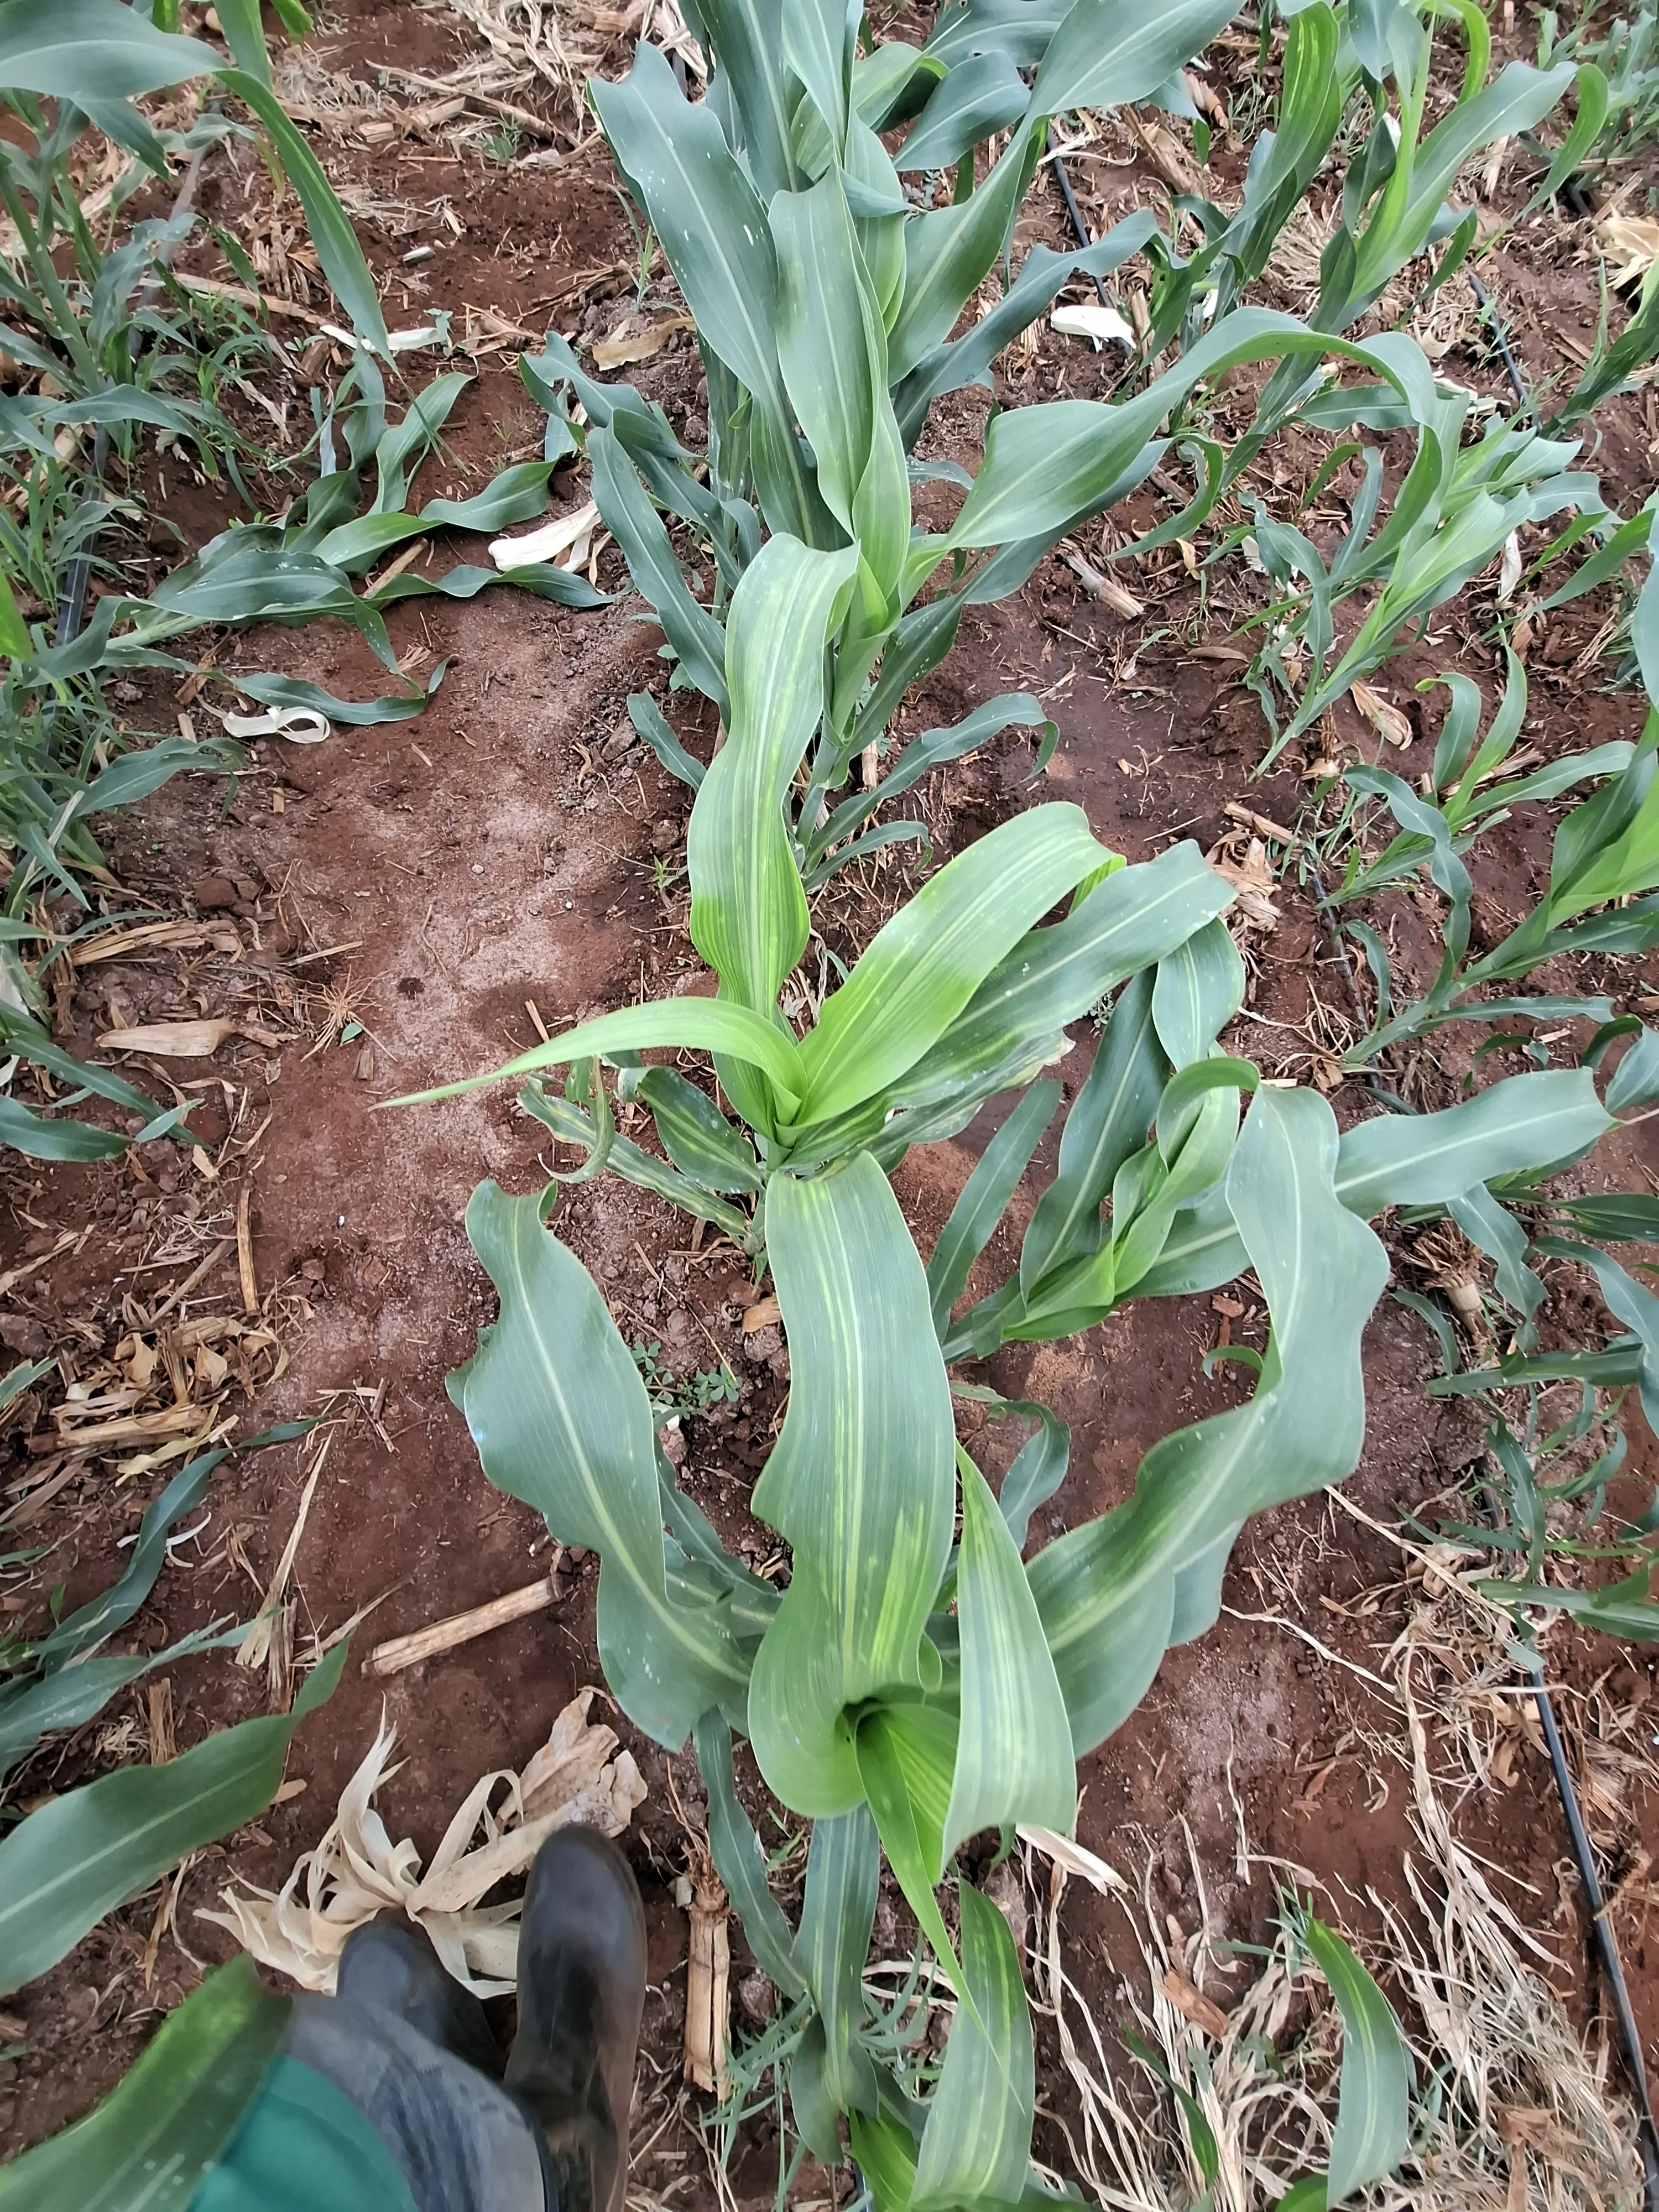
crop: sorghum
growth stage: vegetative
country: Kenya
